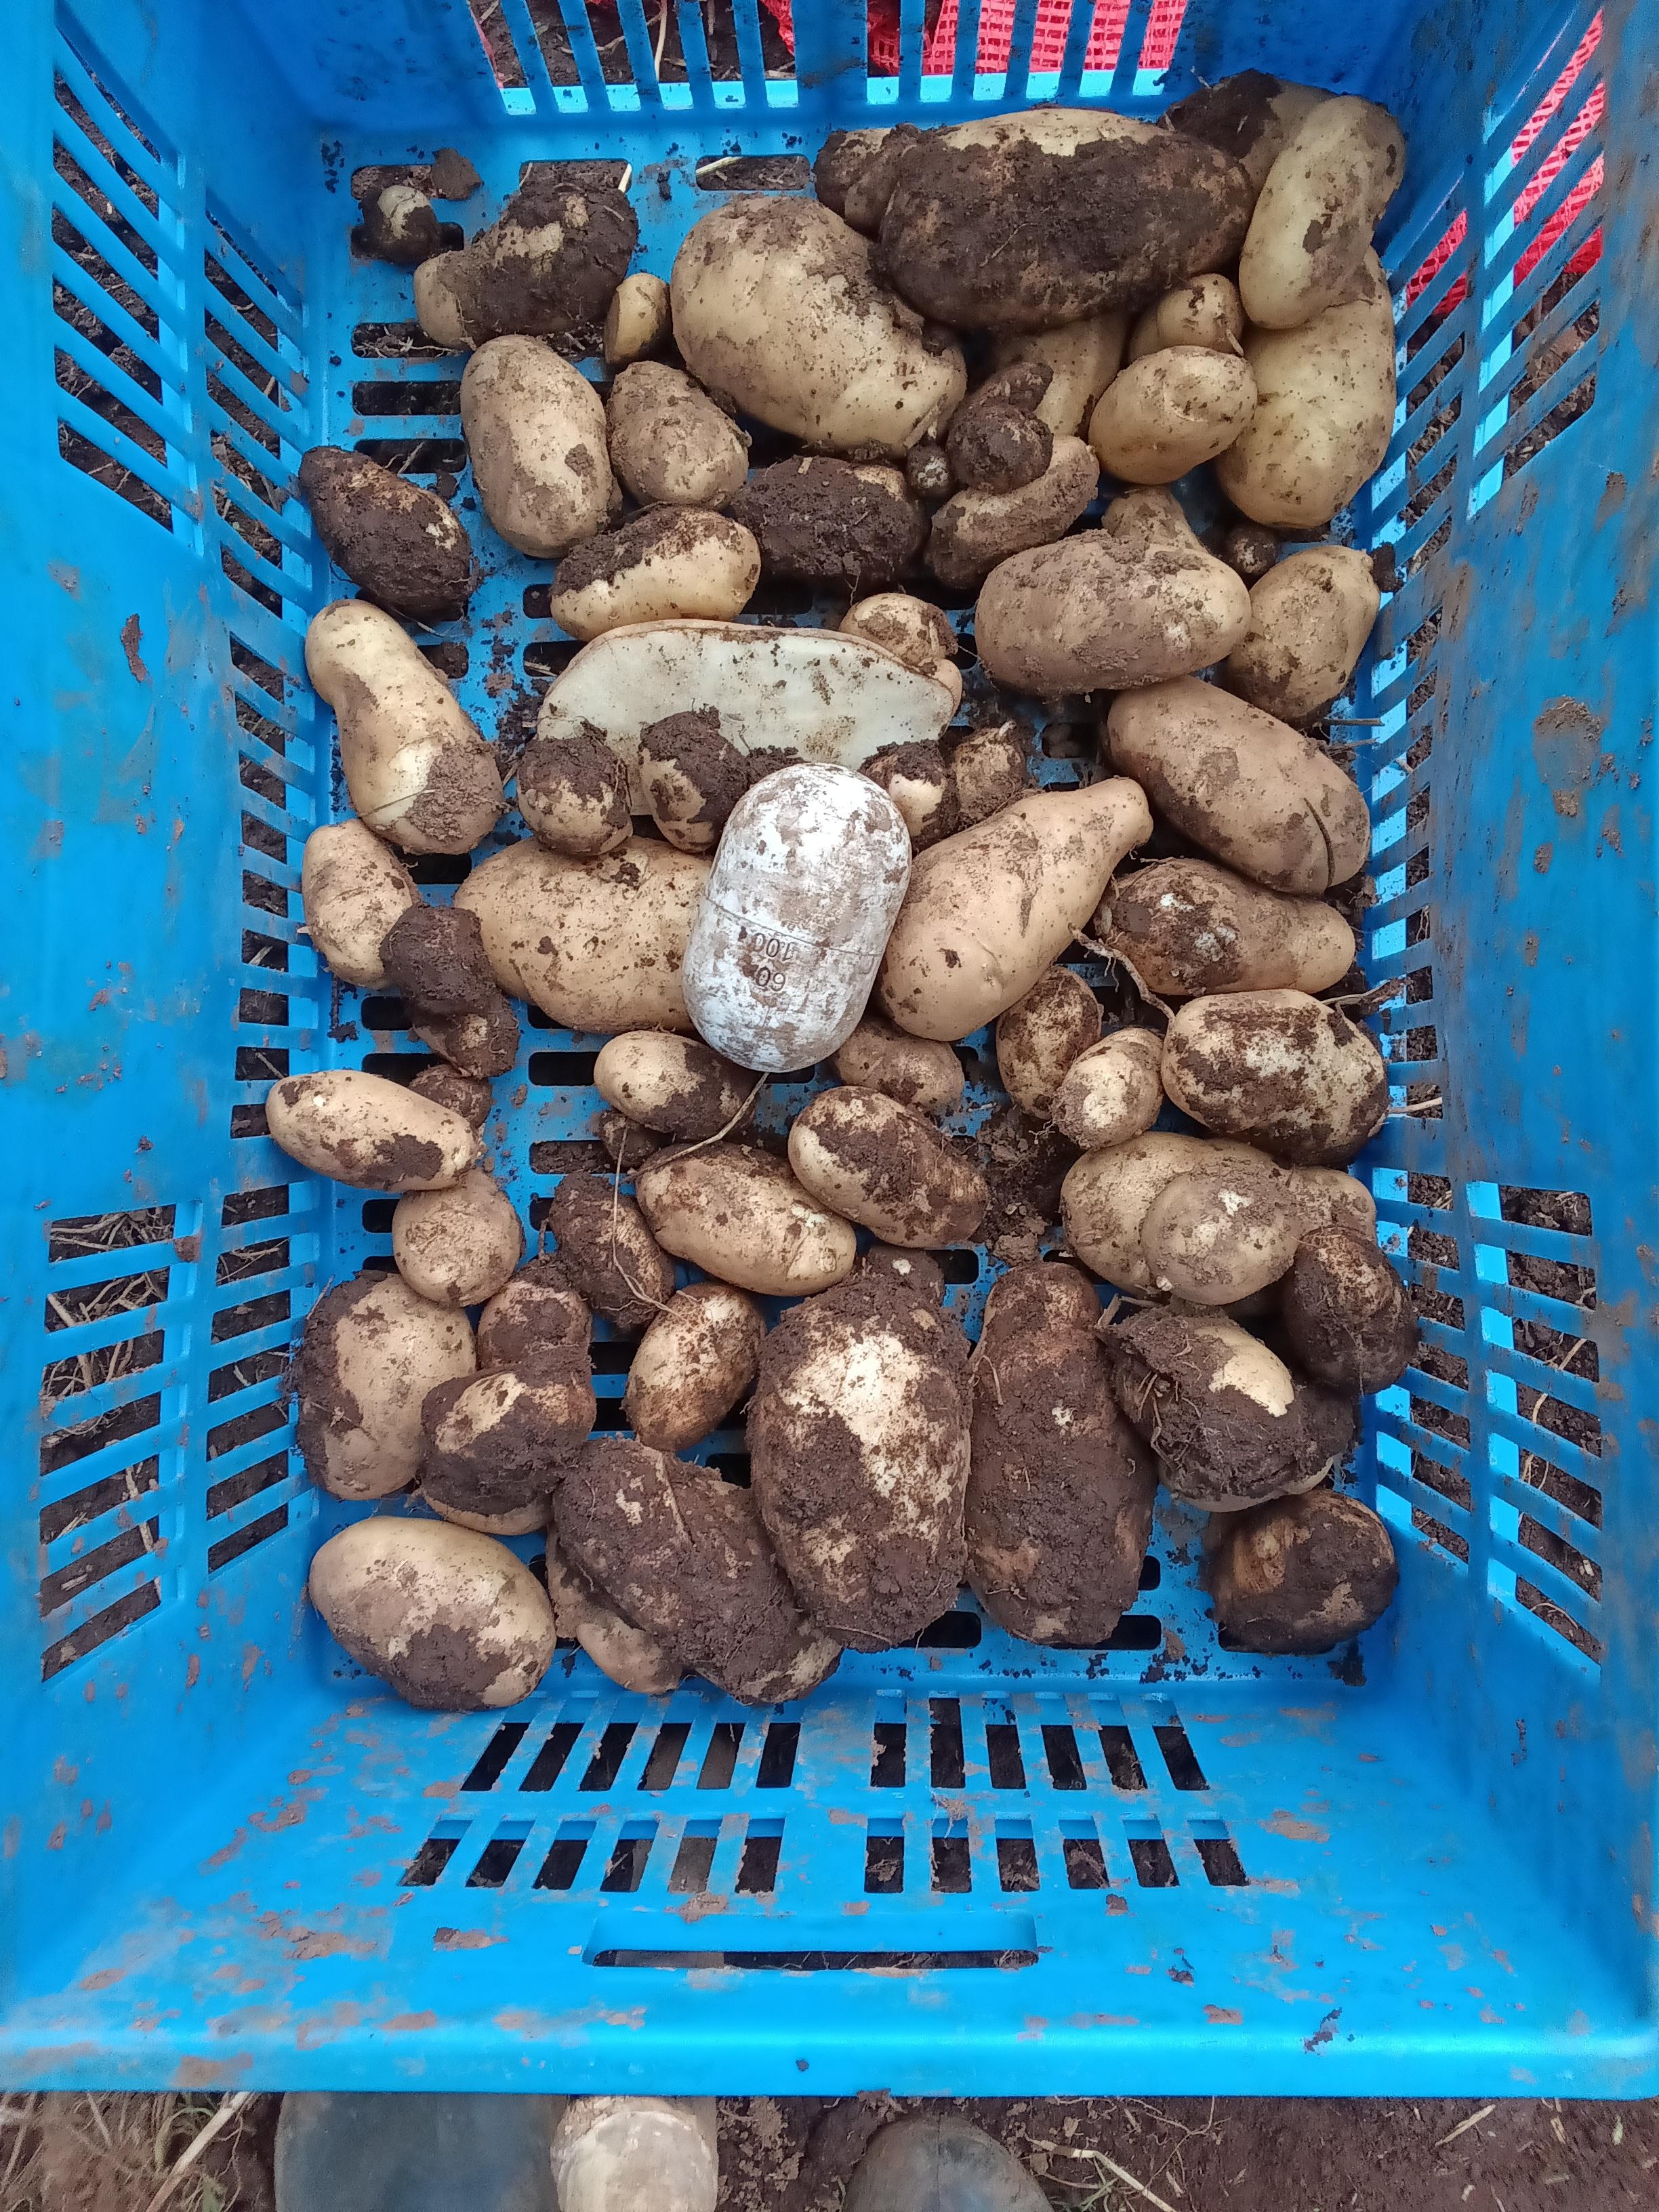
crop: potato
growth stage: harvest
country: Kenya
